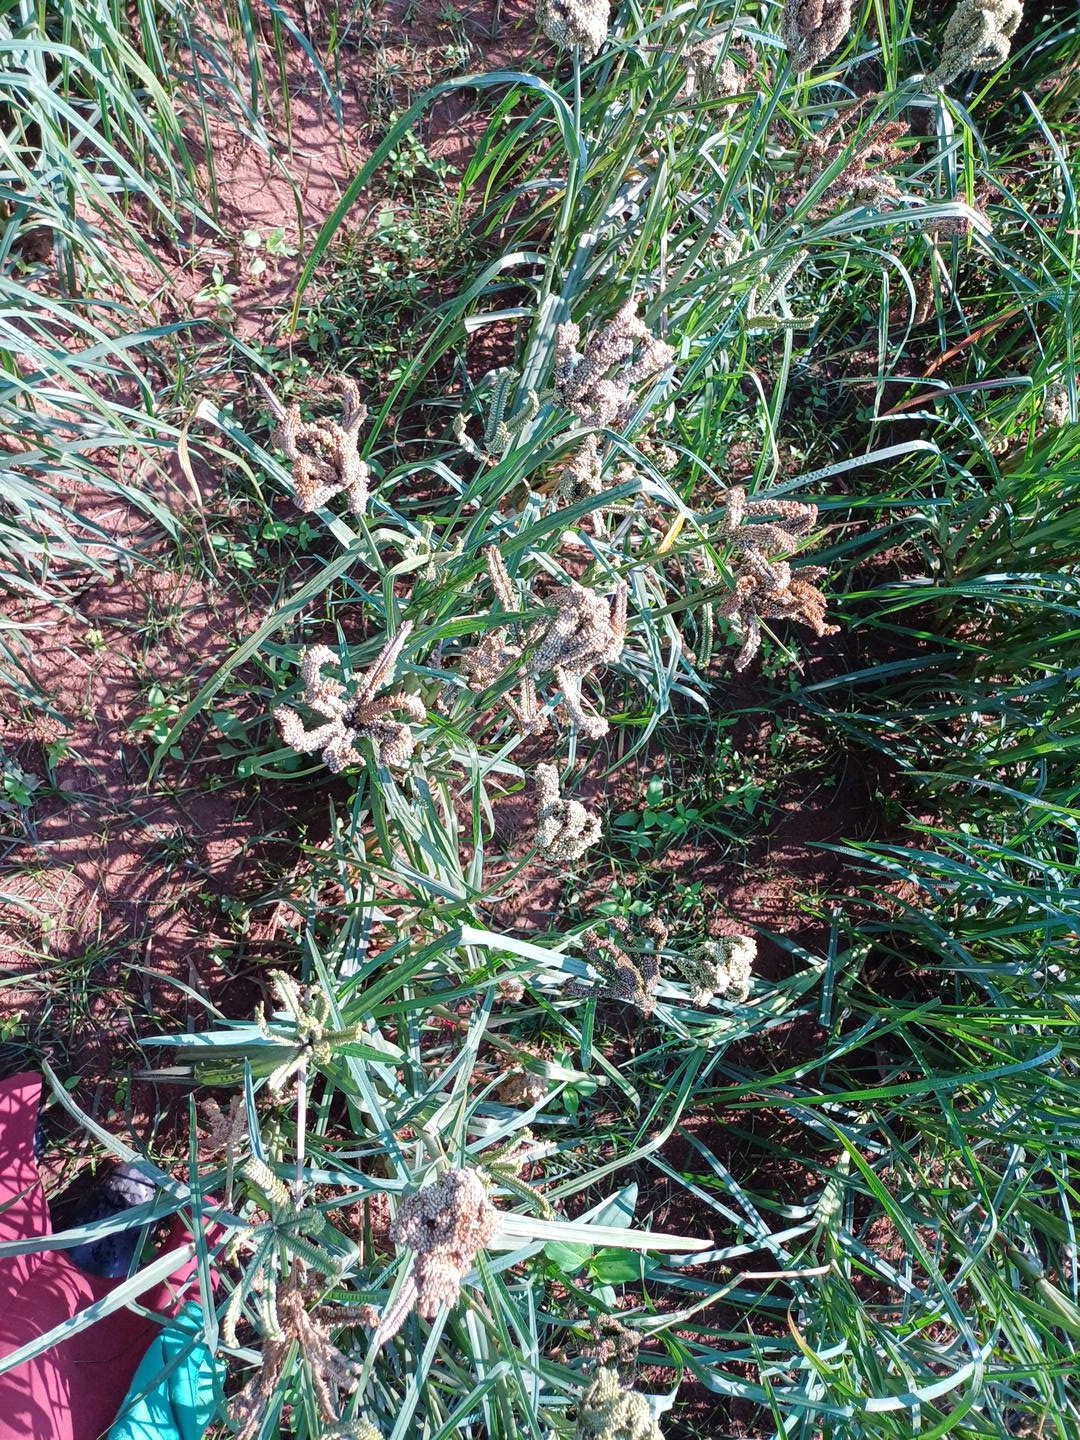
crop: finger millet
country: Kenya
